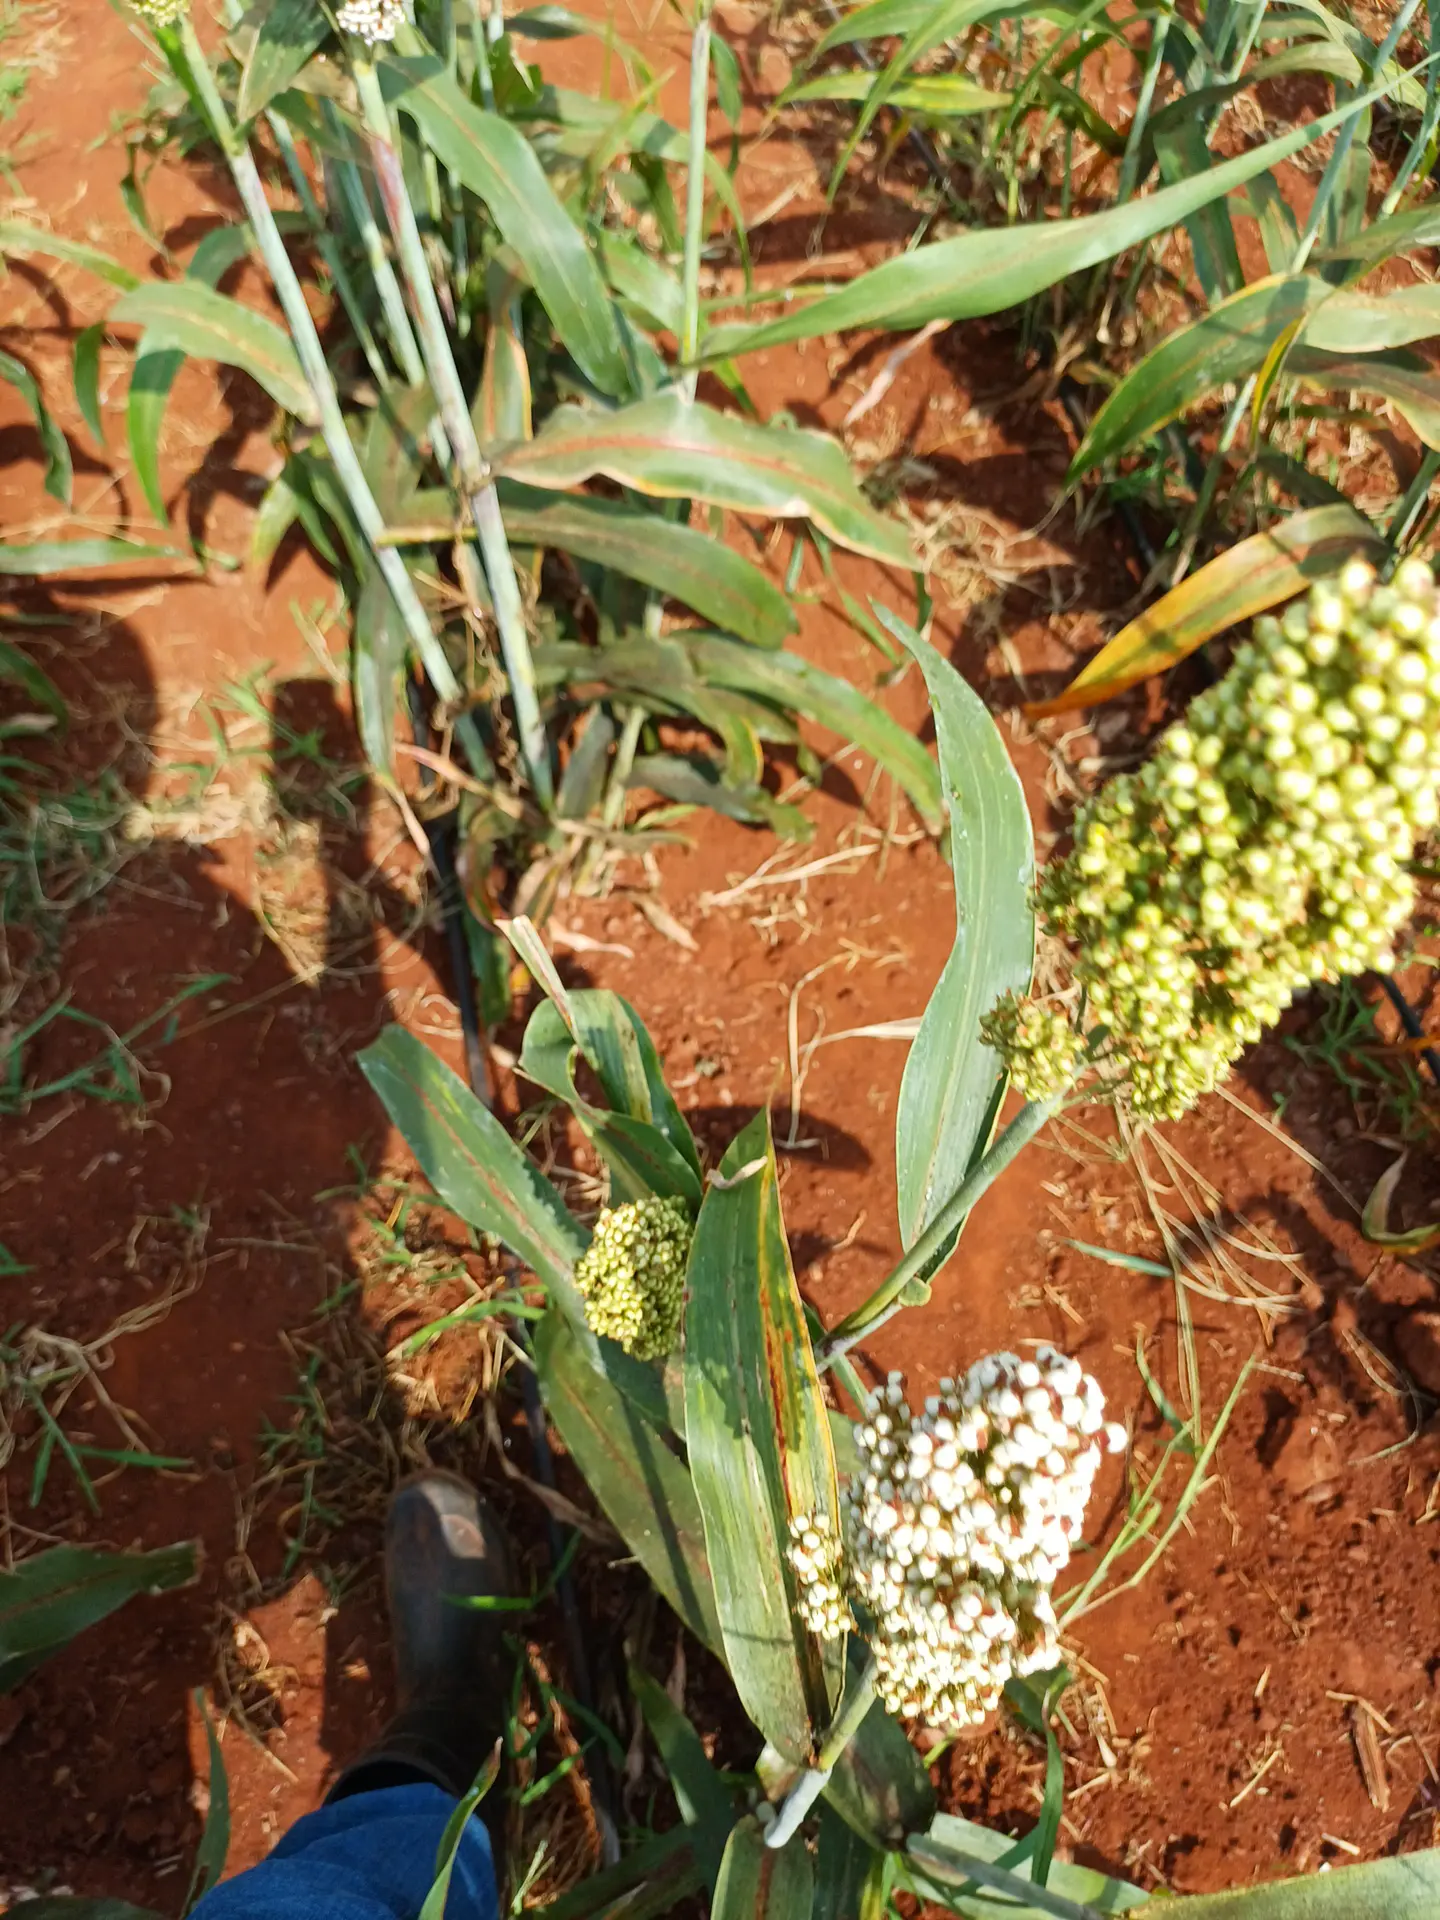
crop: sorghum
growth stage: filling grain
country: Kenya
